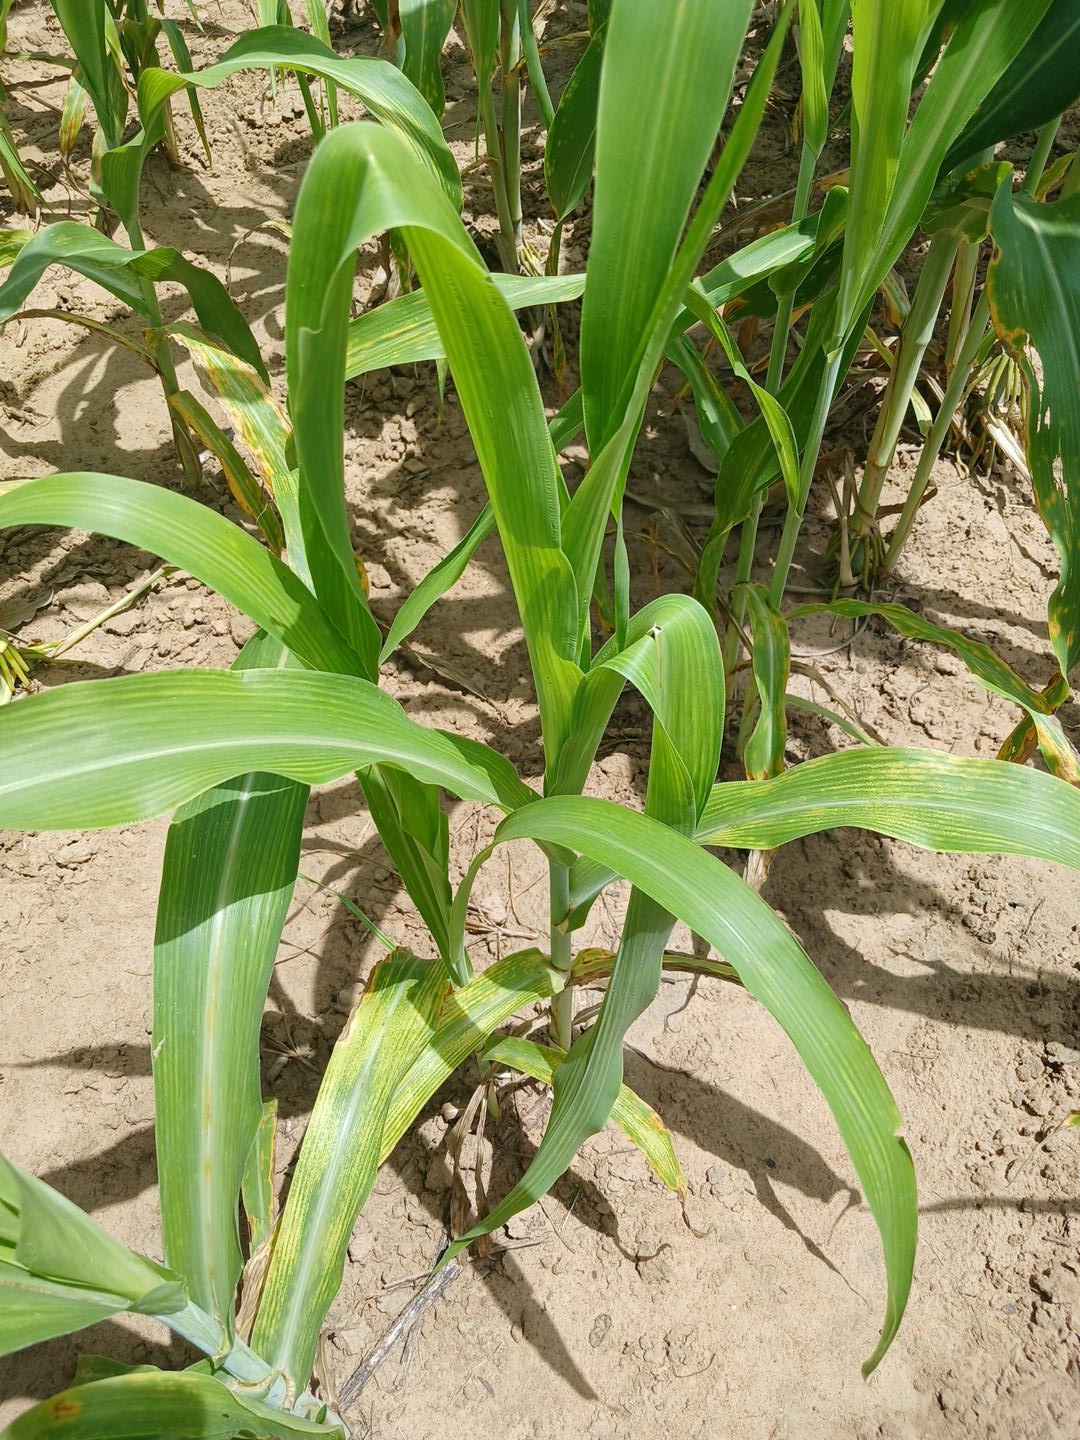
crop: sorghum
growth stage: vegetative
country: Senegal
